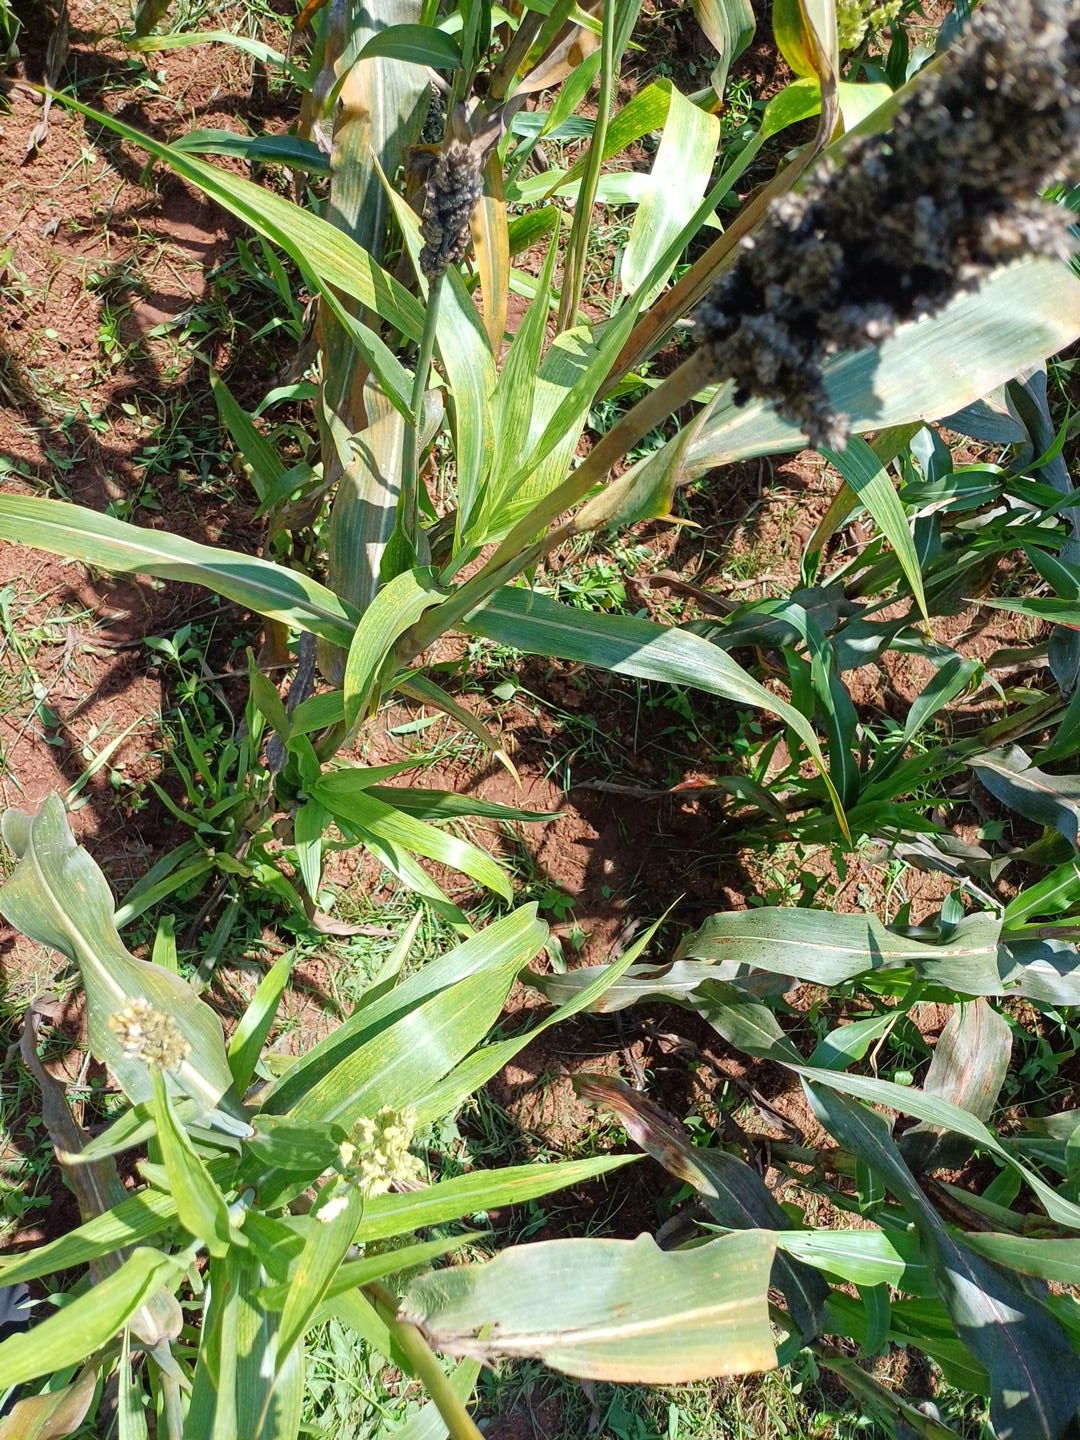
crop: sorghum
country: Kenya
